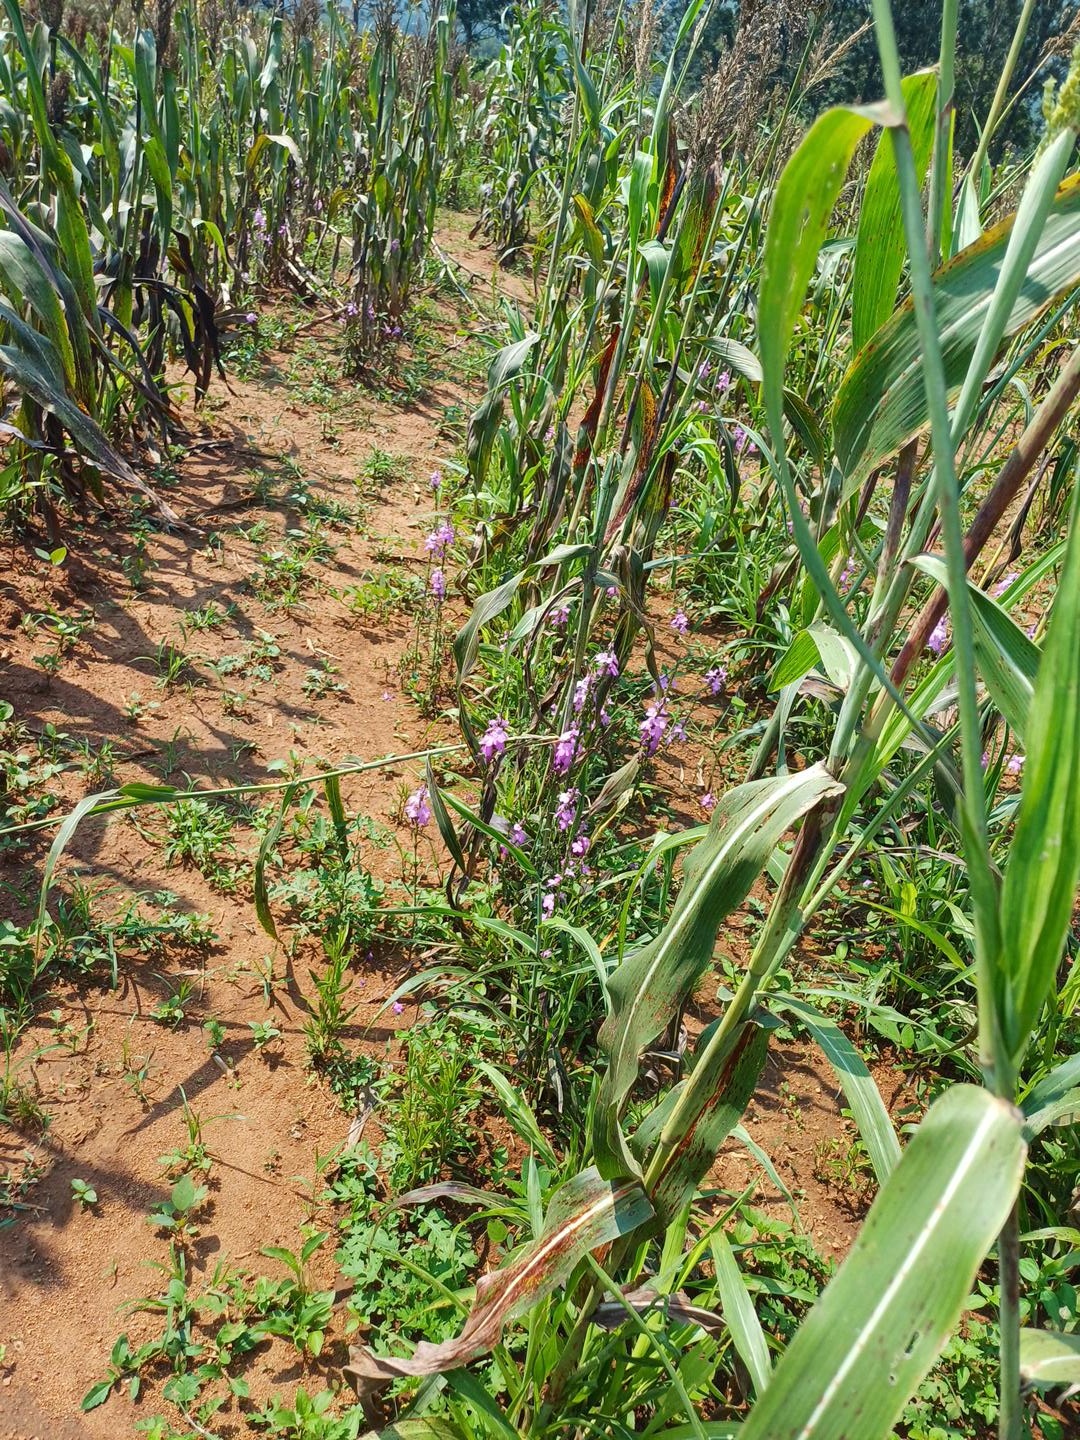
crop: sorghum
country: Kenya
